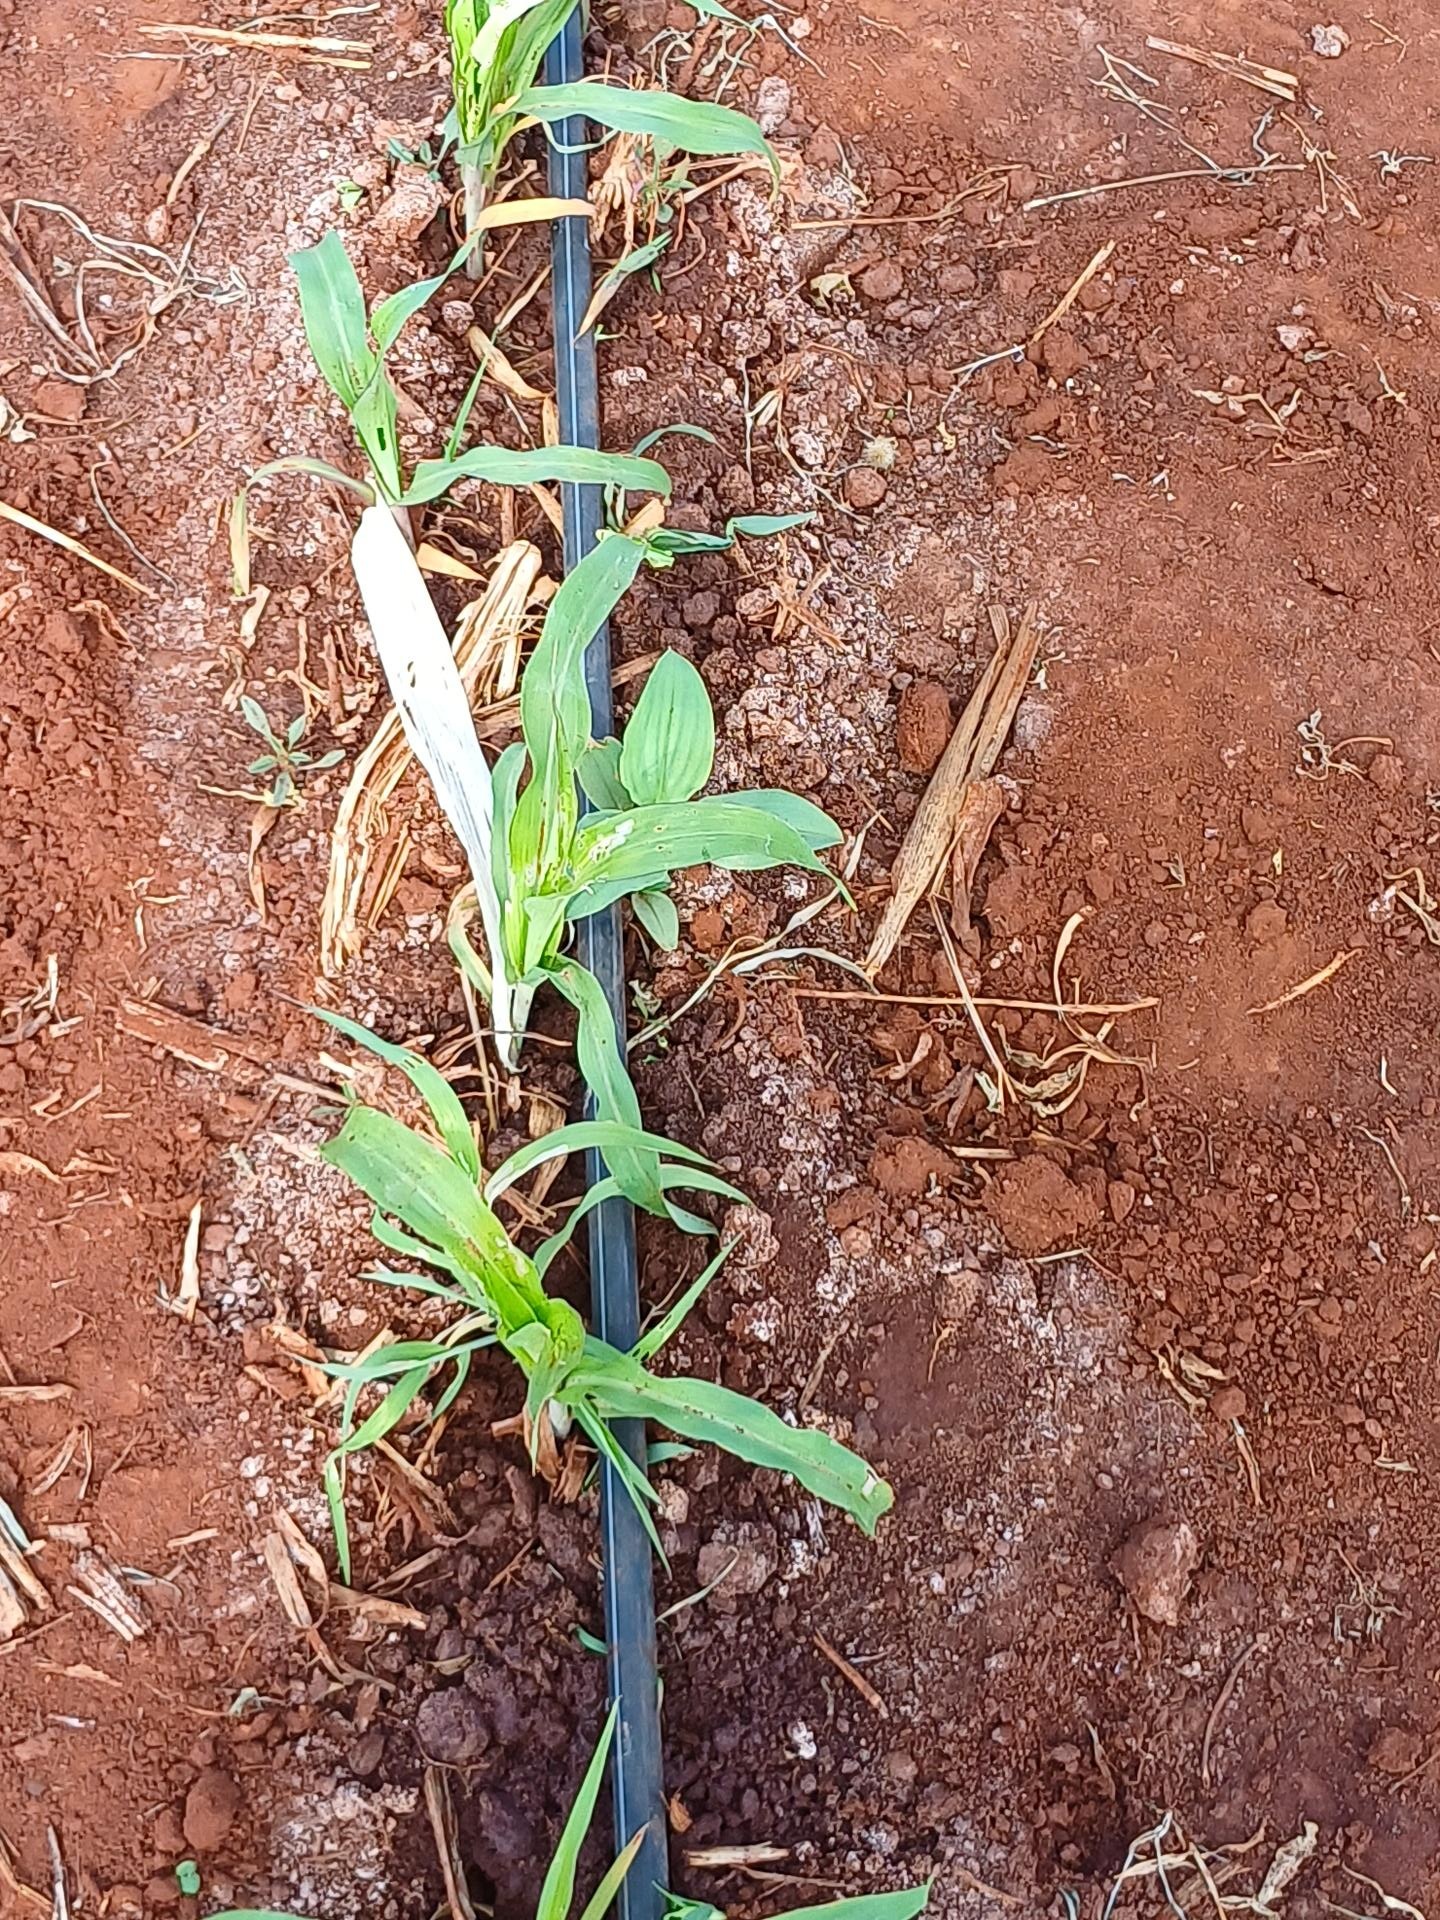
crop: sorghum
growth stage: vegetative
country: Kenya
